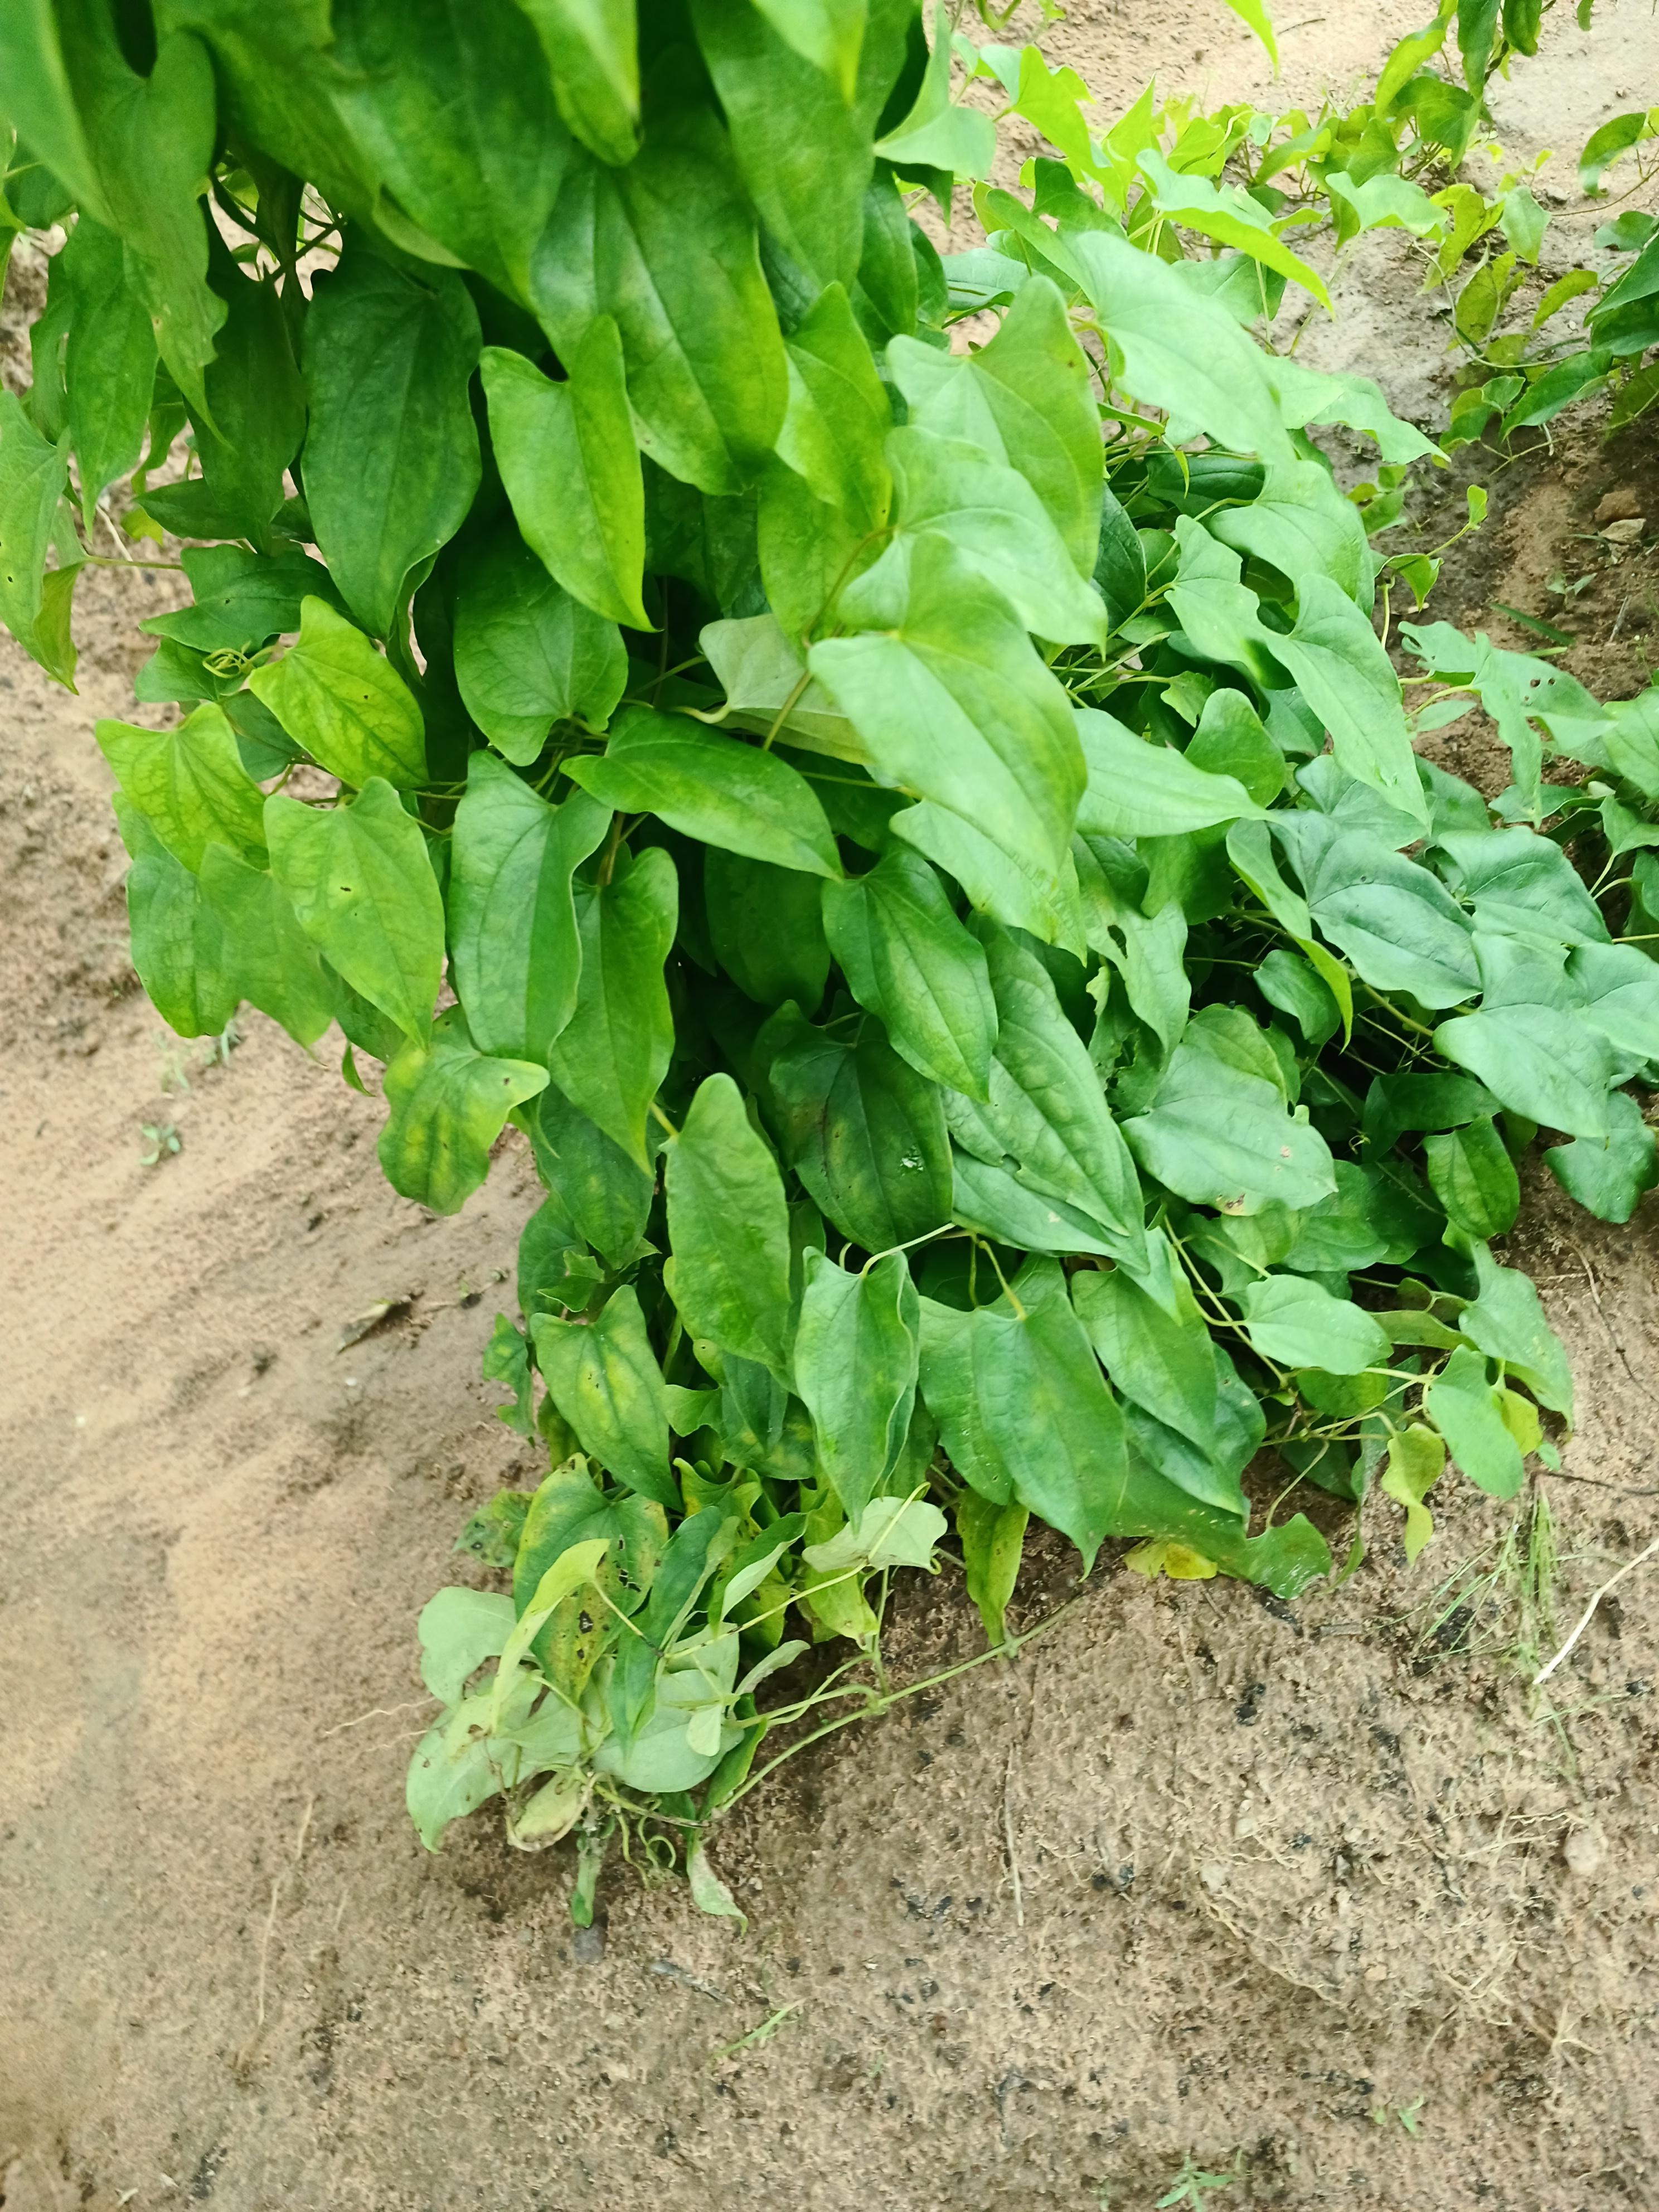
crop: yam
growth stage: vegetative
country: Nigeria
